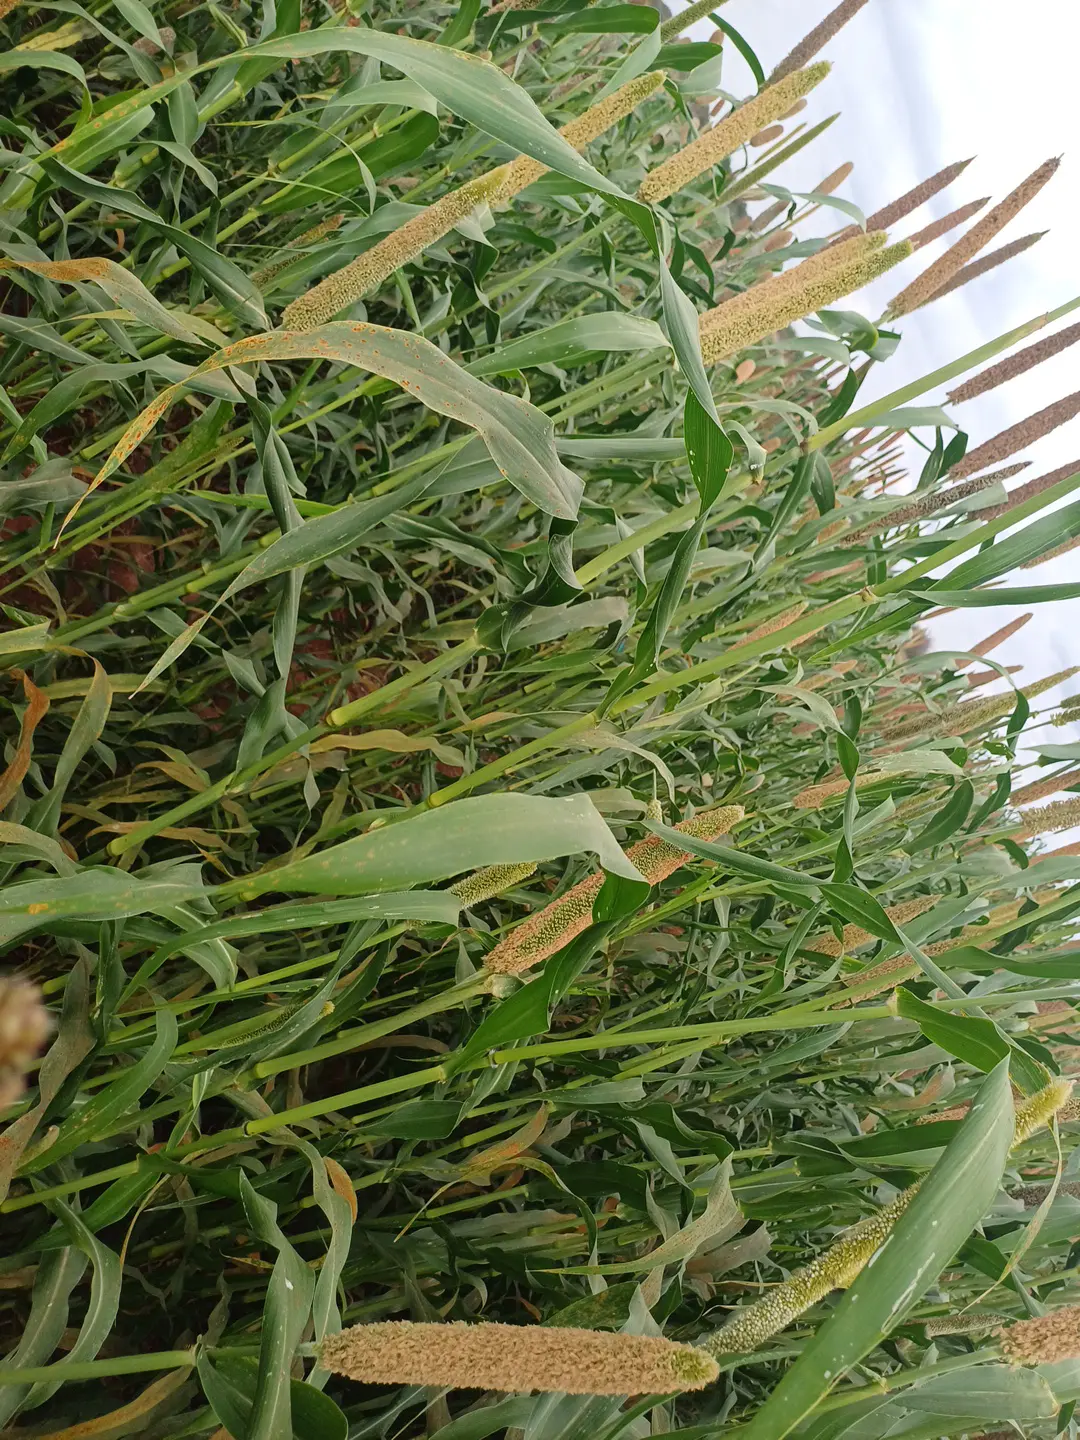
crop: pearl millet
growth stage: filling grain
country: Kenya
